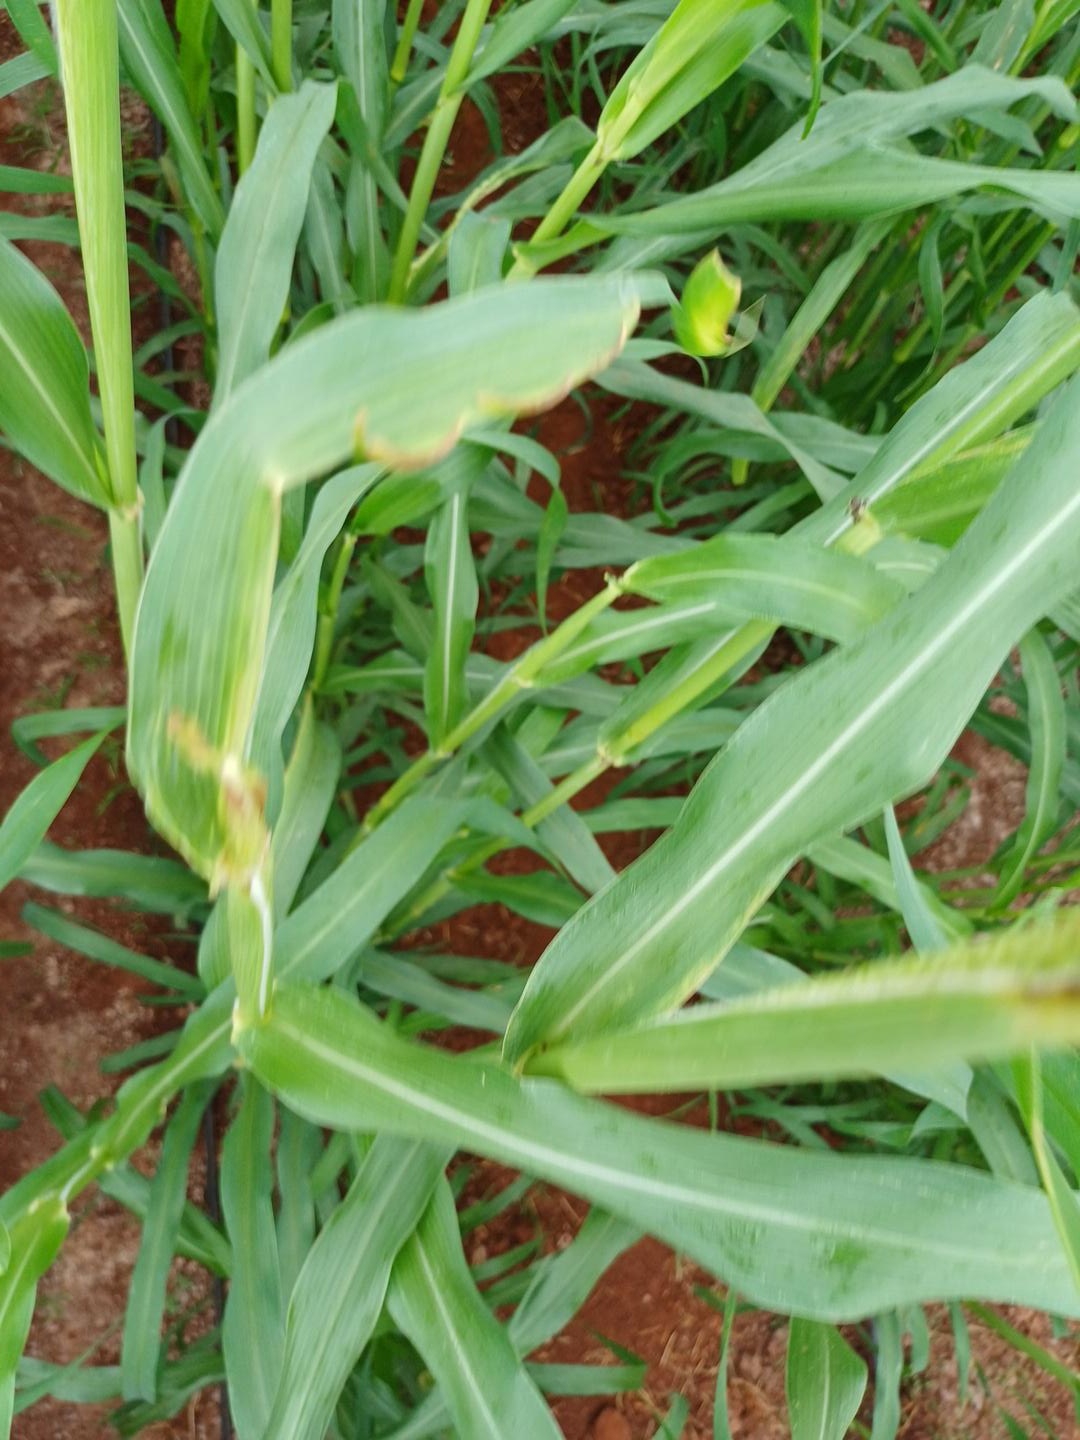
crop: pearl millet
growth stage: flowering
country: Kenya
